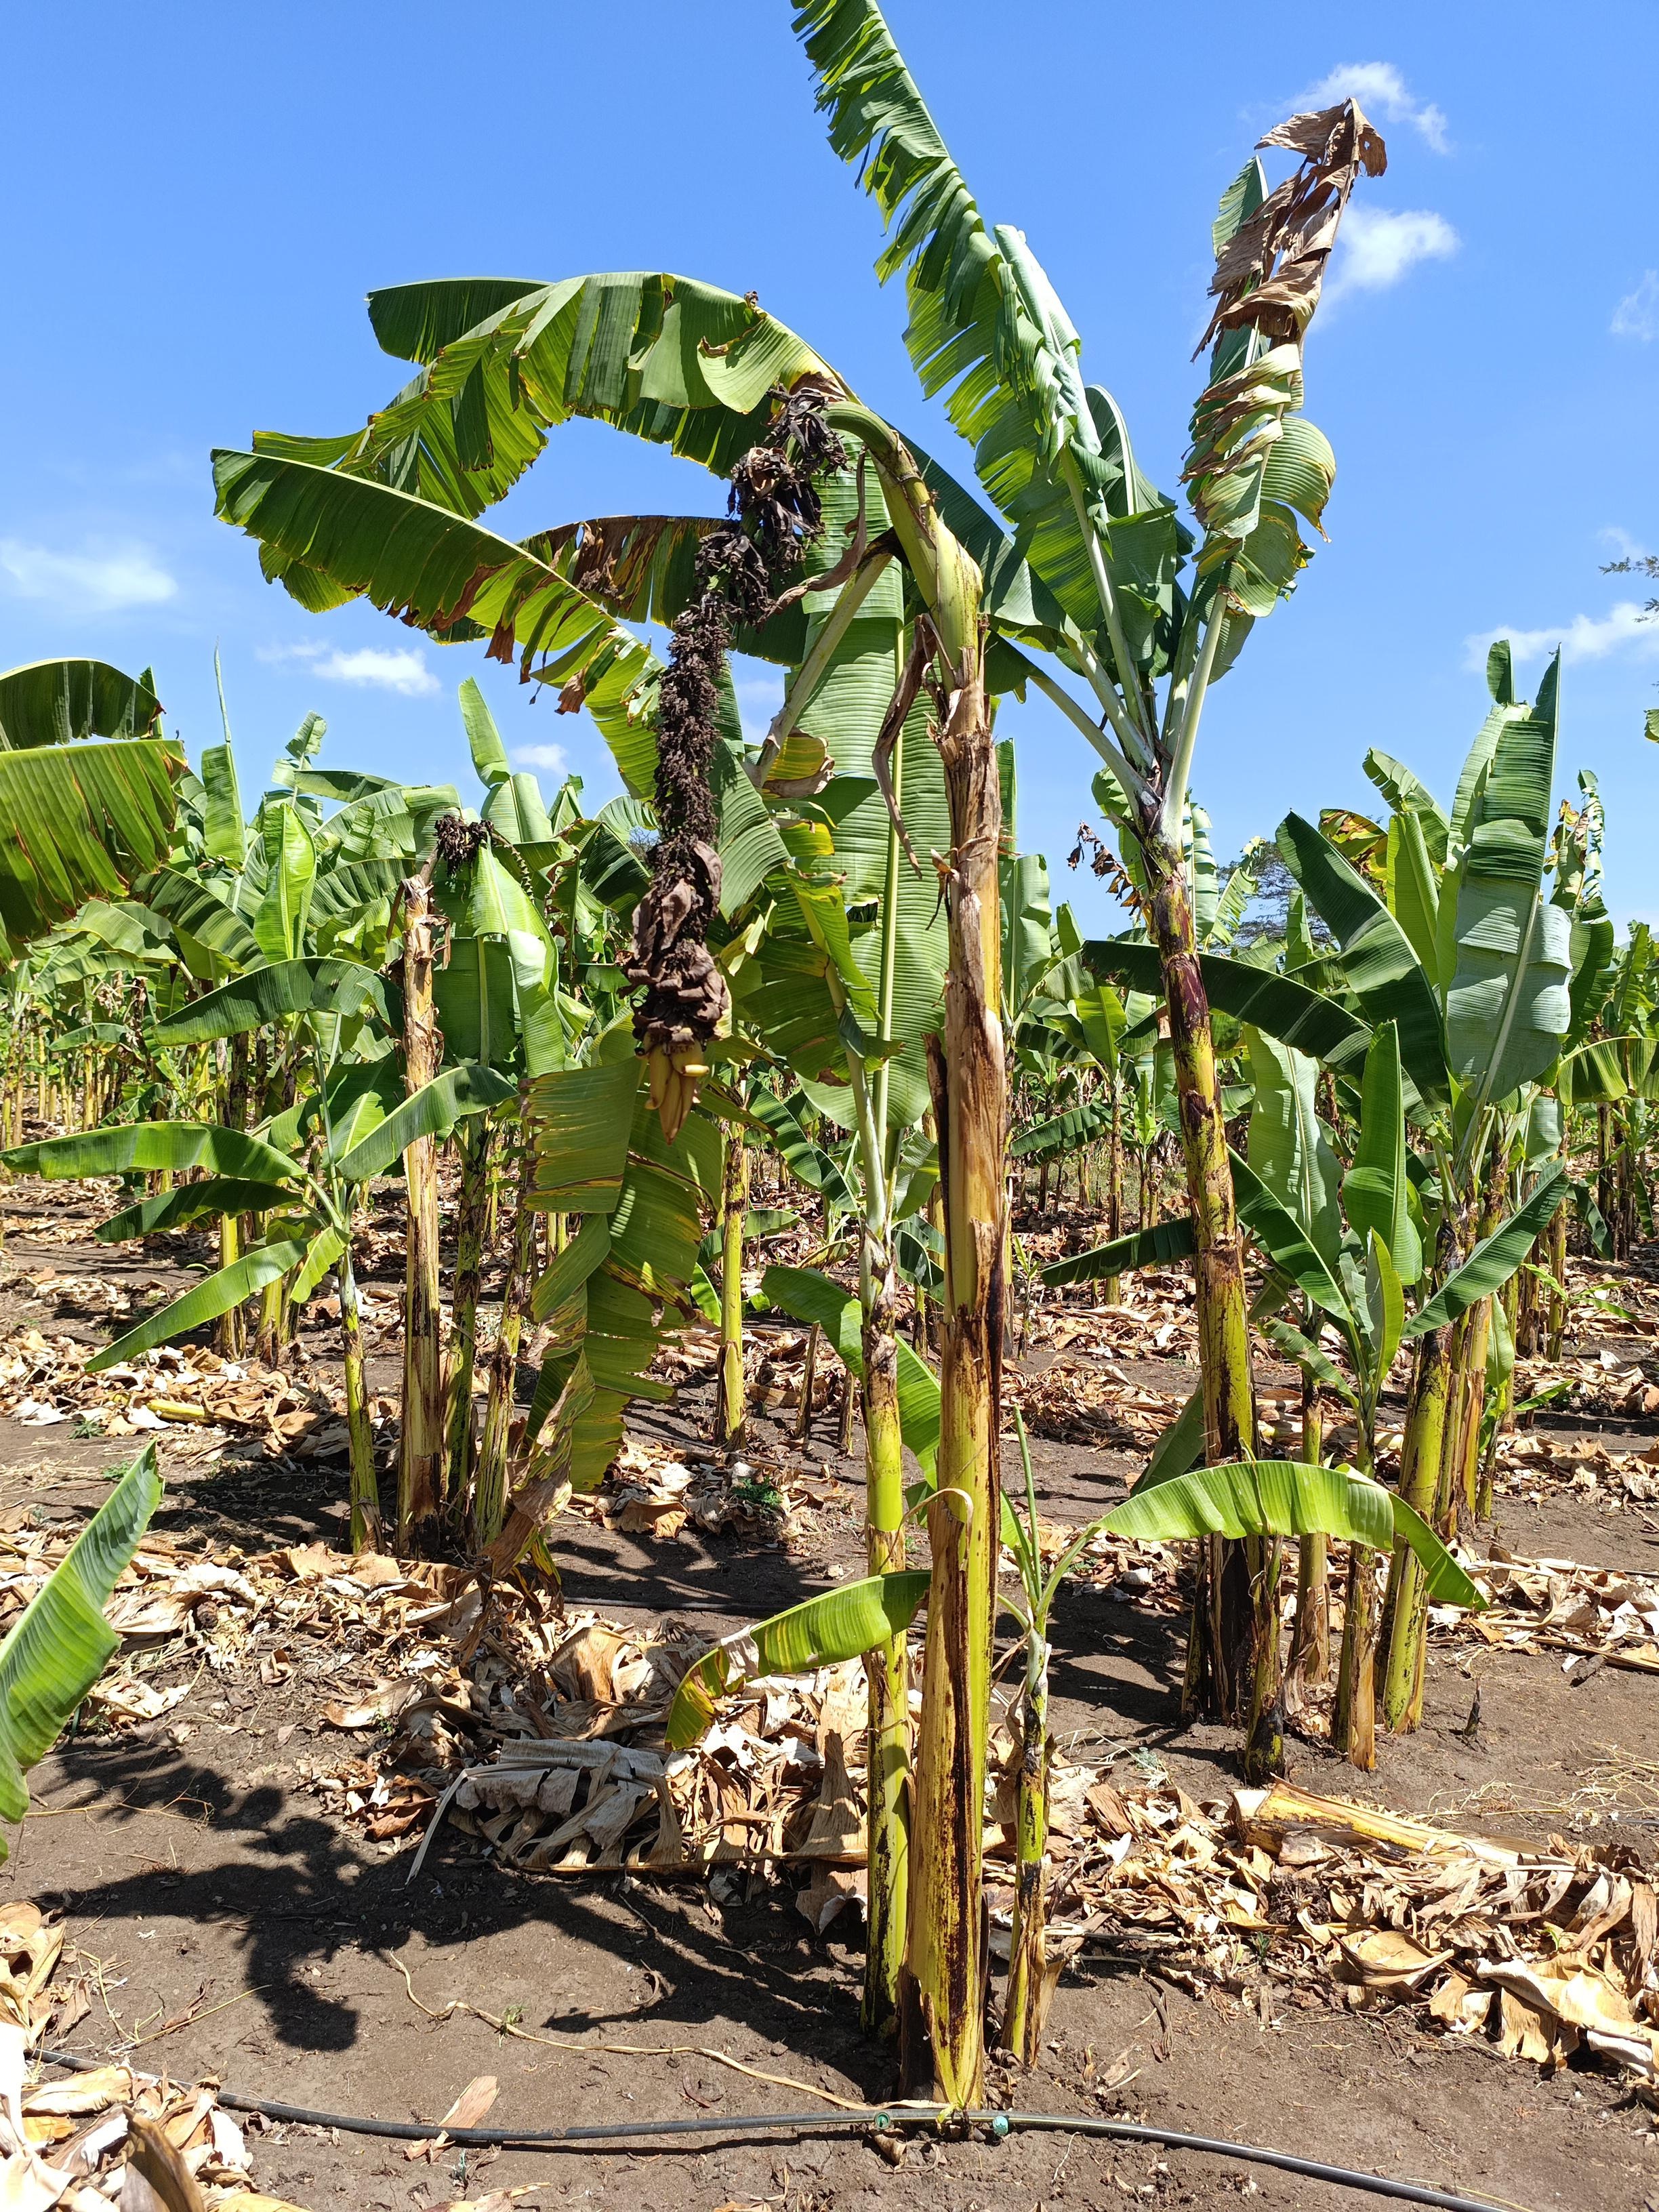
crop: banana
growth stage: development fruit
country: Tanzania
